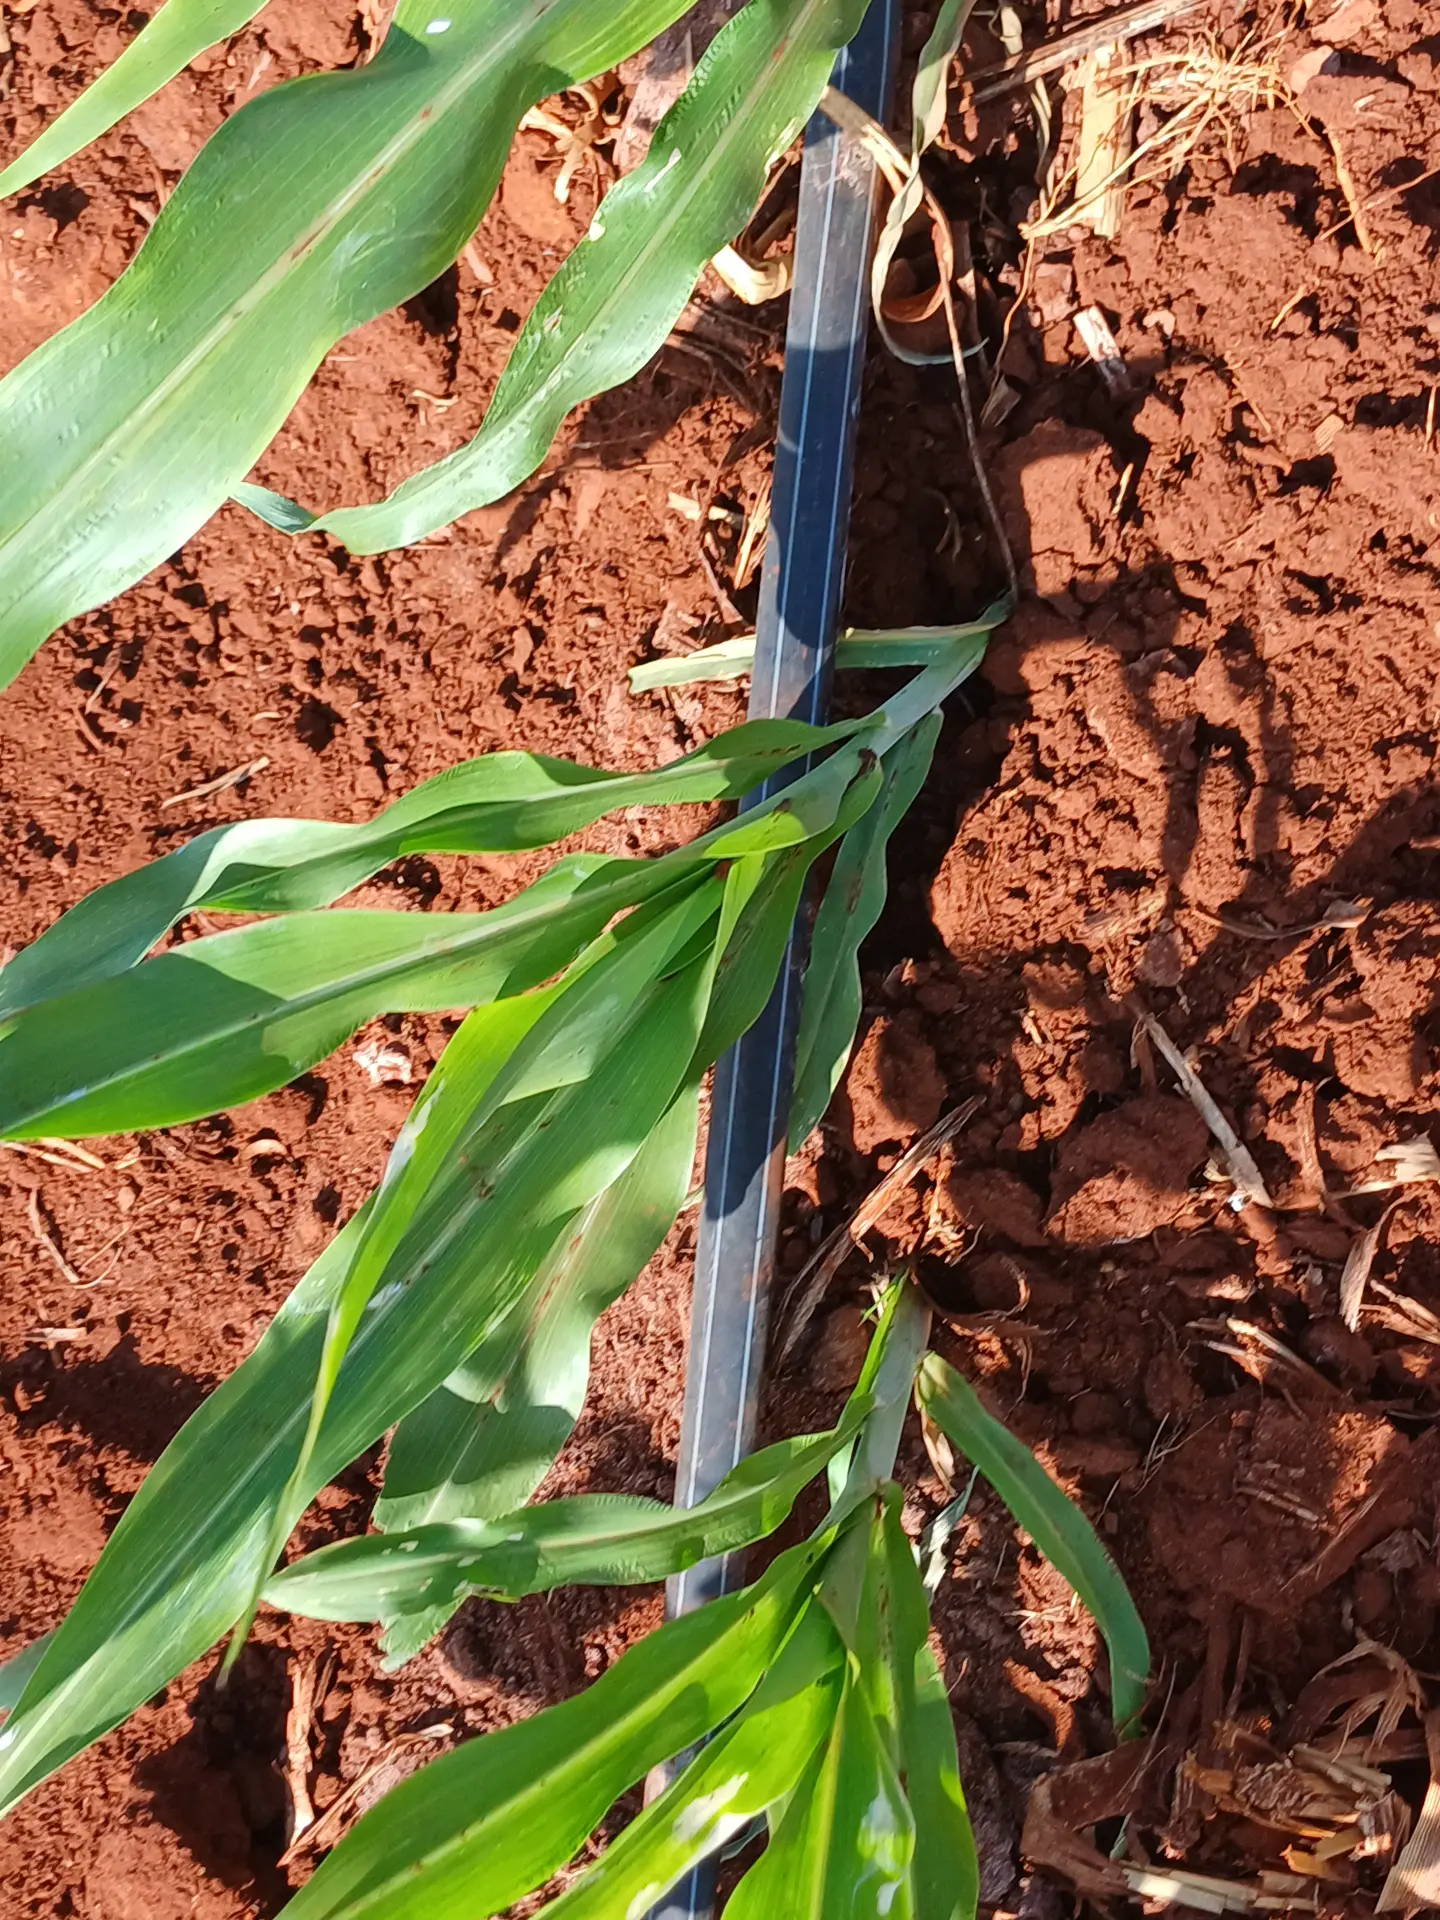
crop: sorghum
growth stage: vegetative
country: Kenya
